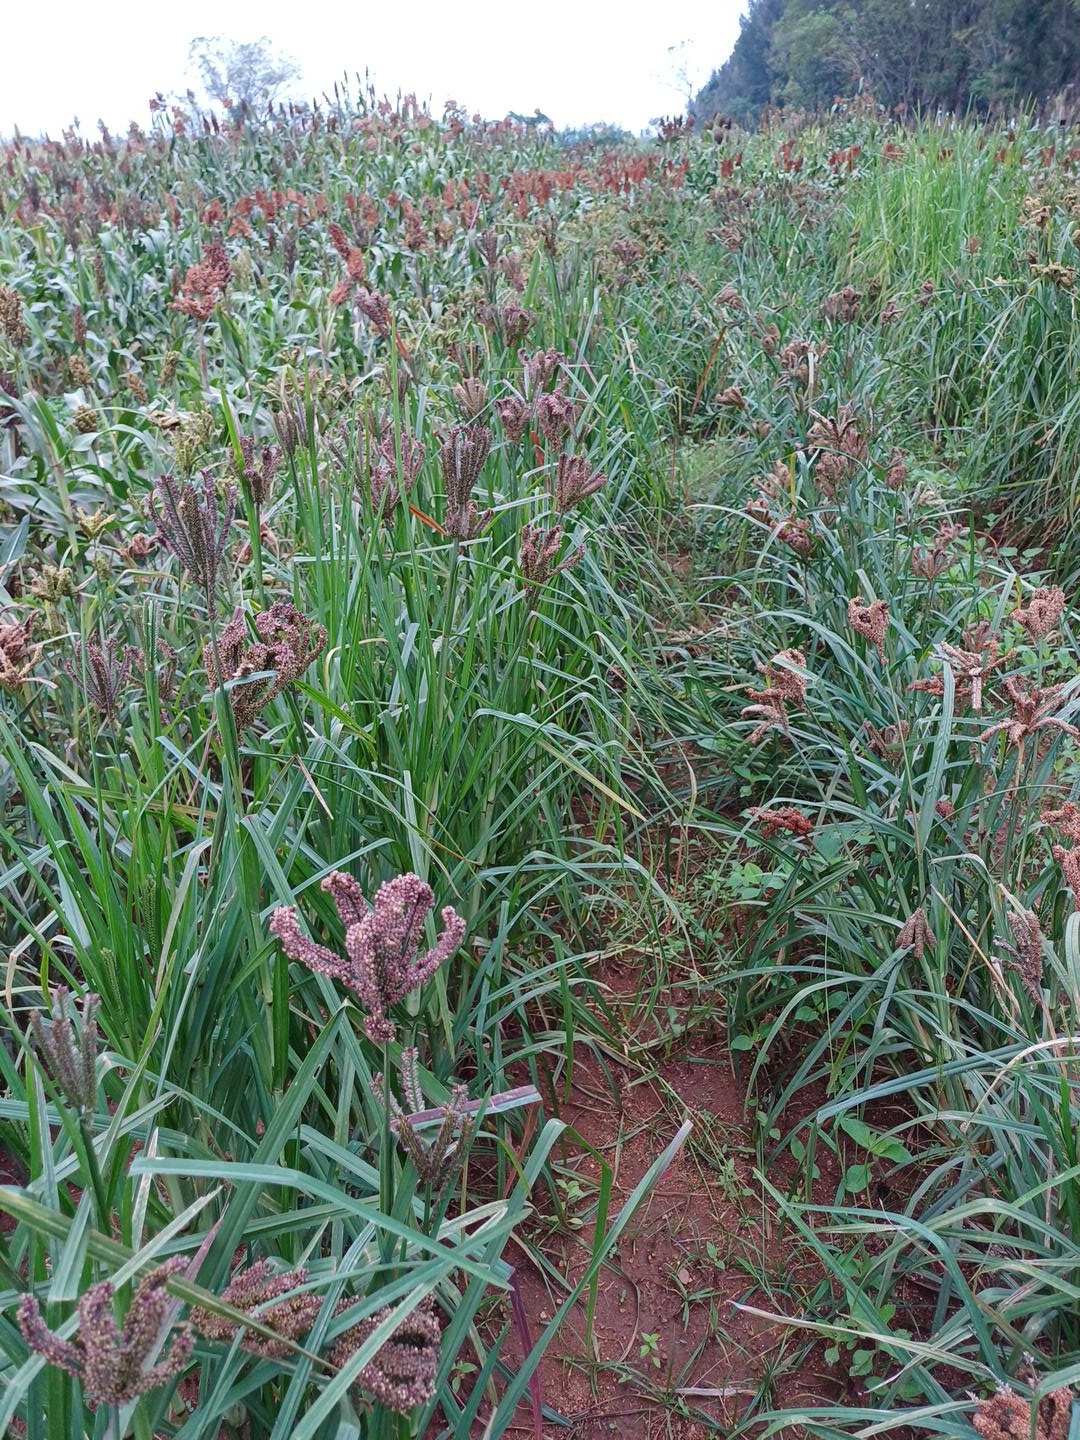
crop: finger millet
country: Kenya
